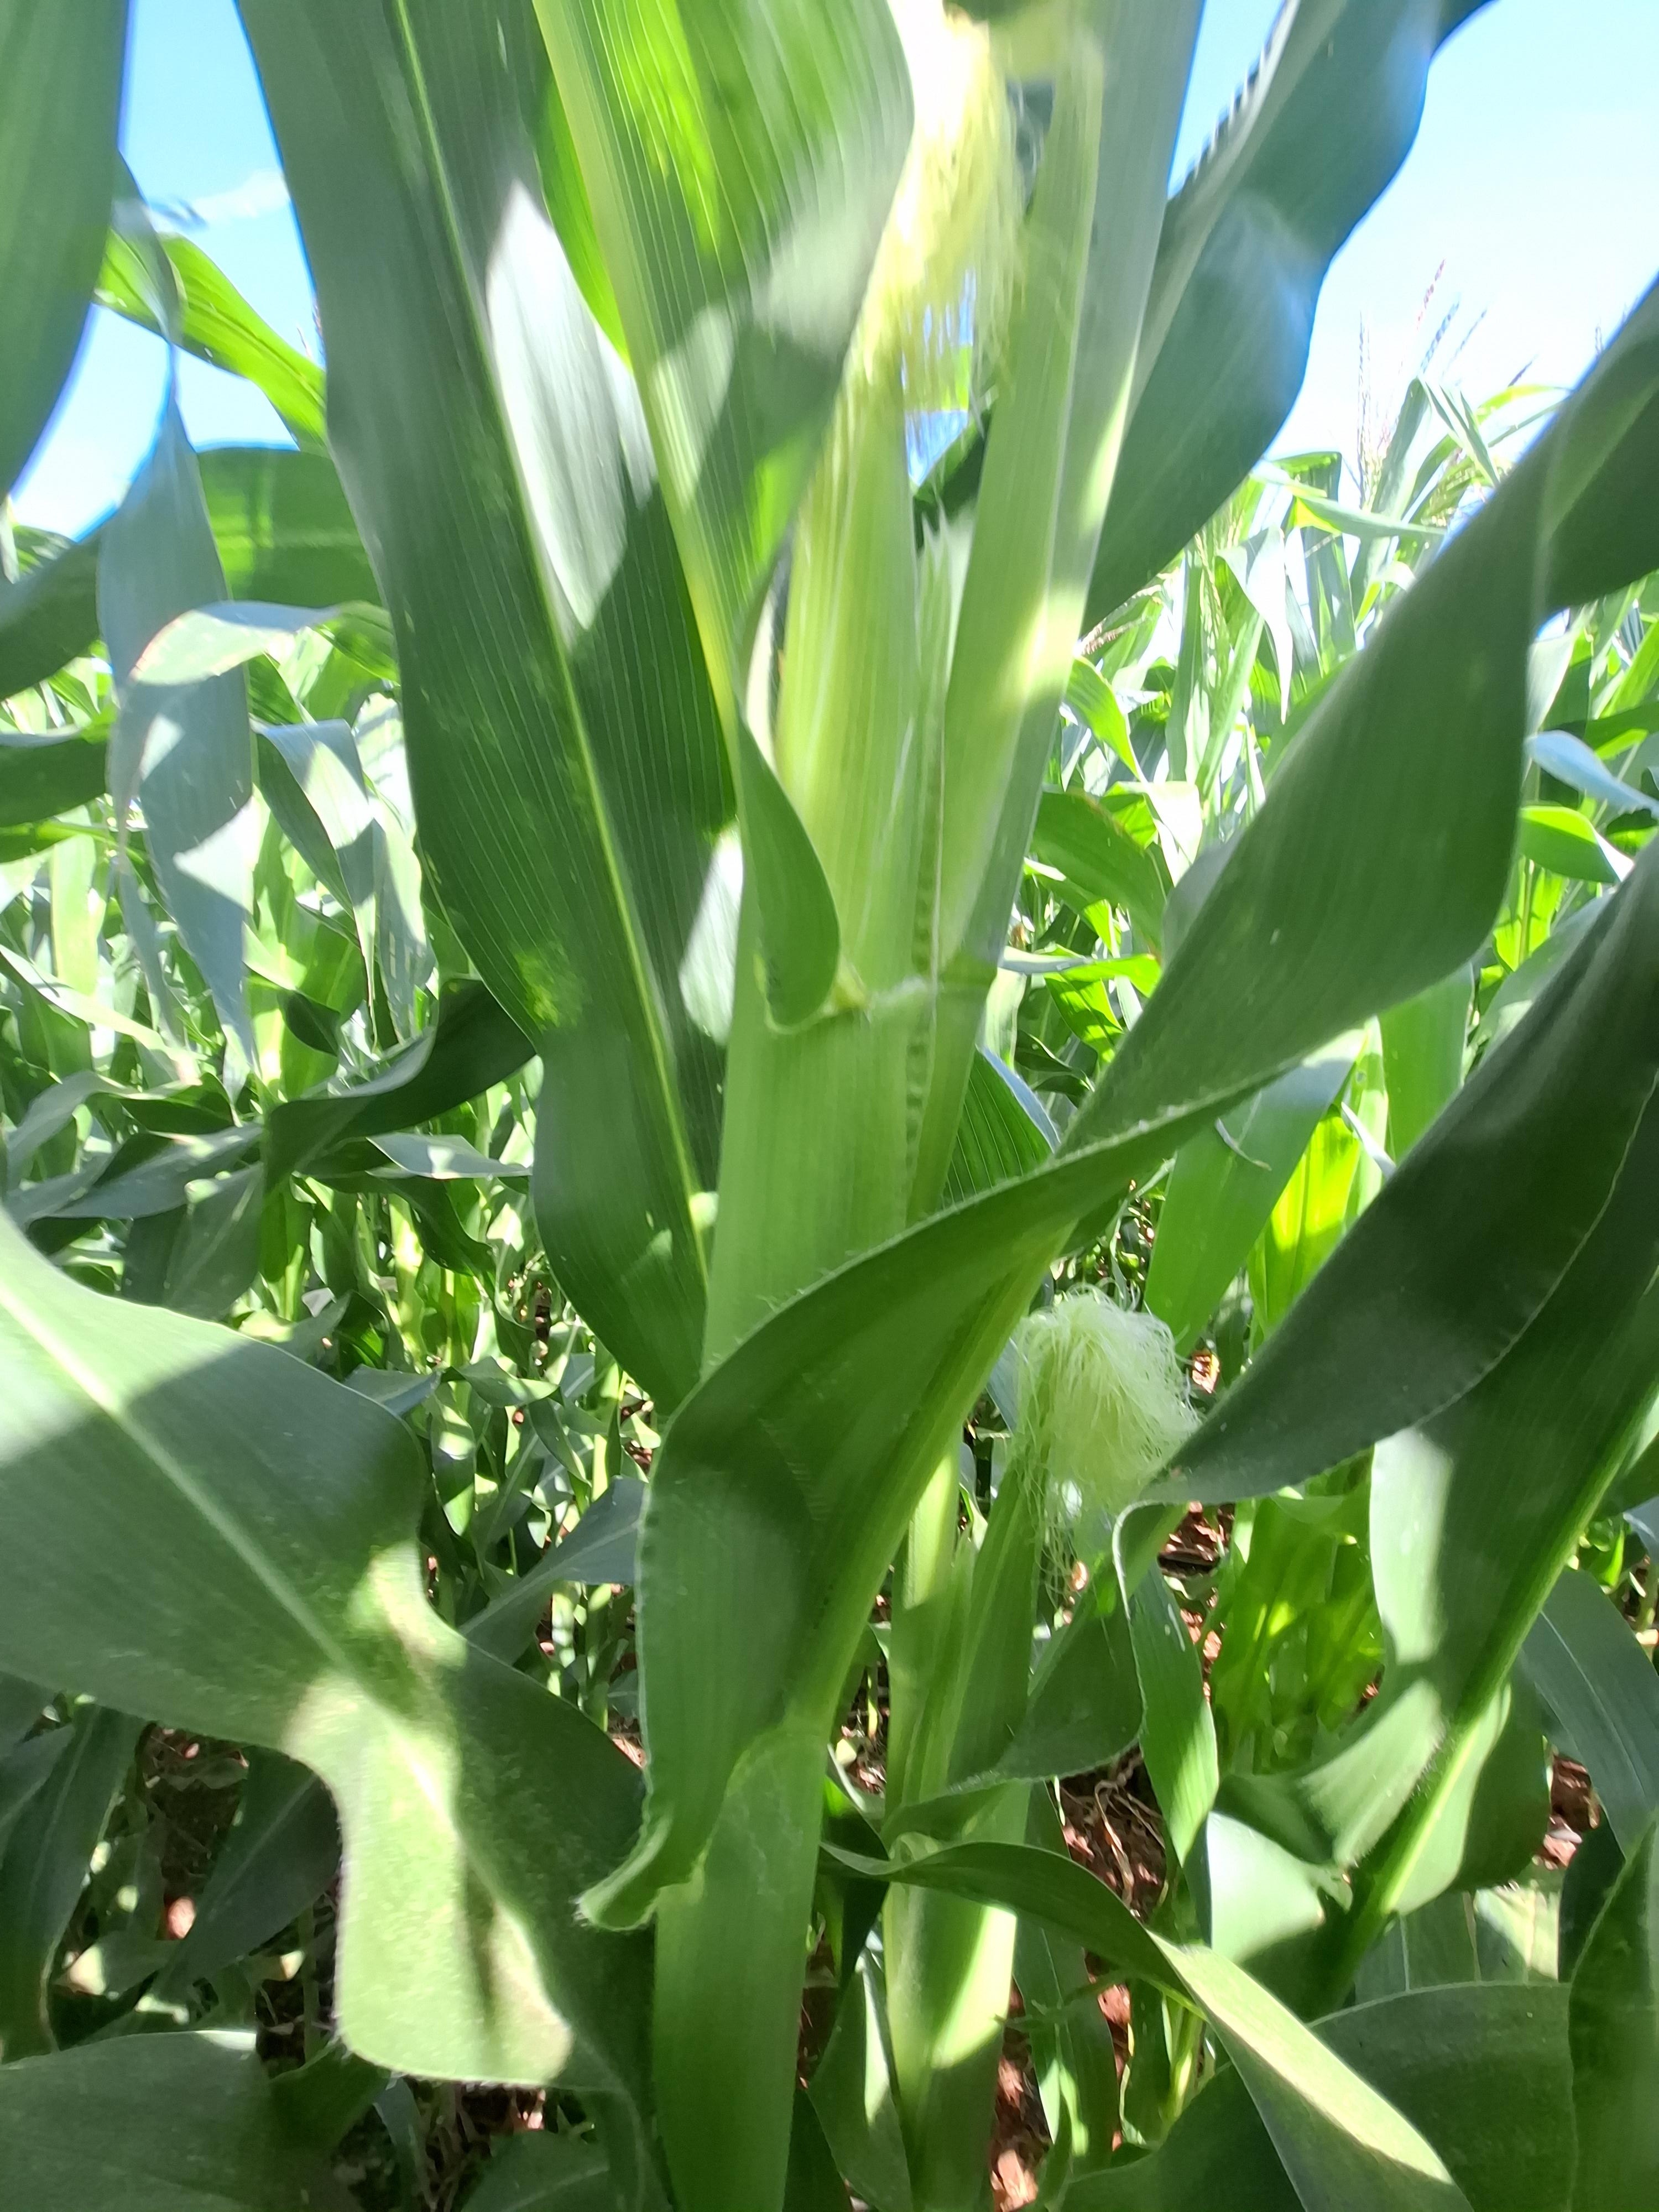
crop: maize
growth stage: flowering
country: Kenya
